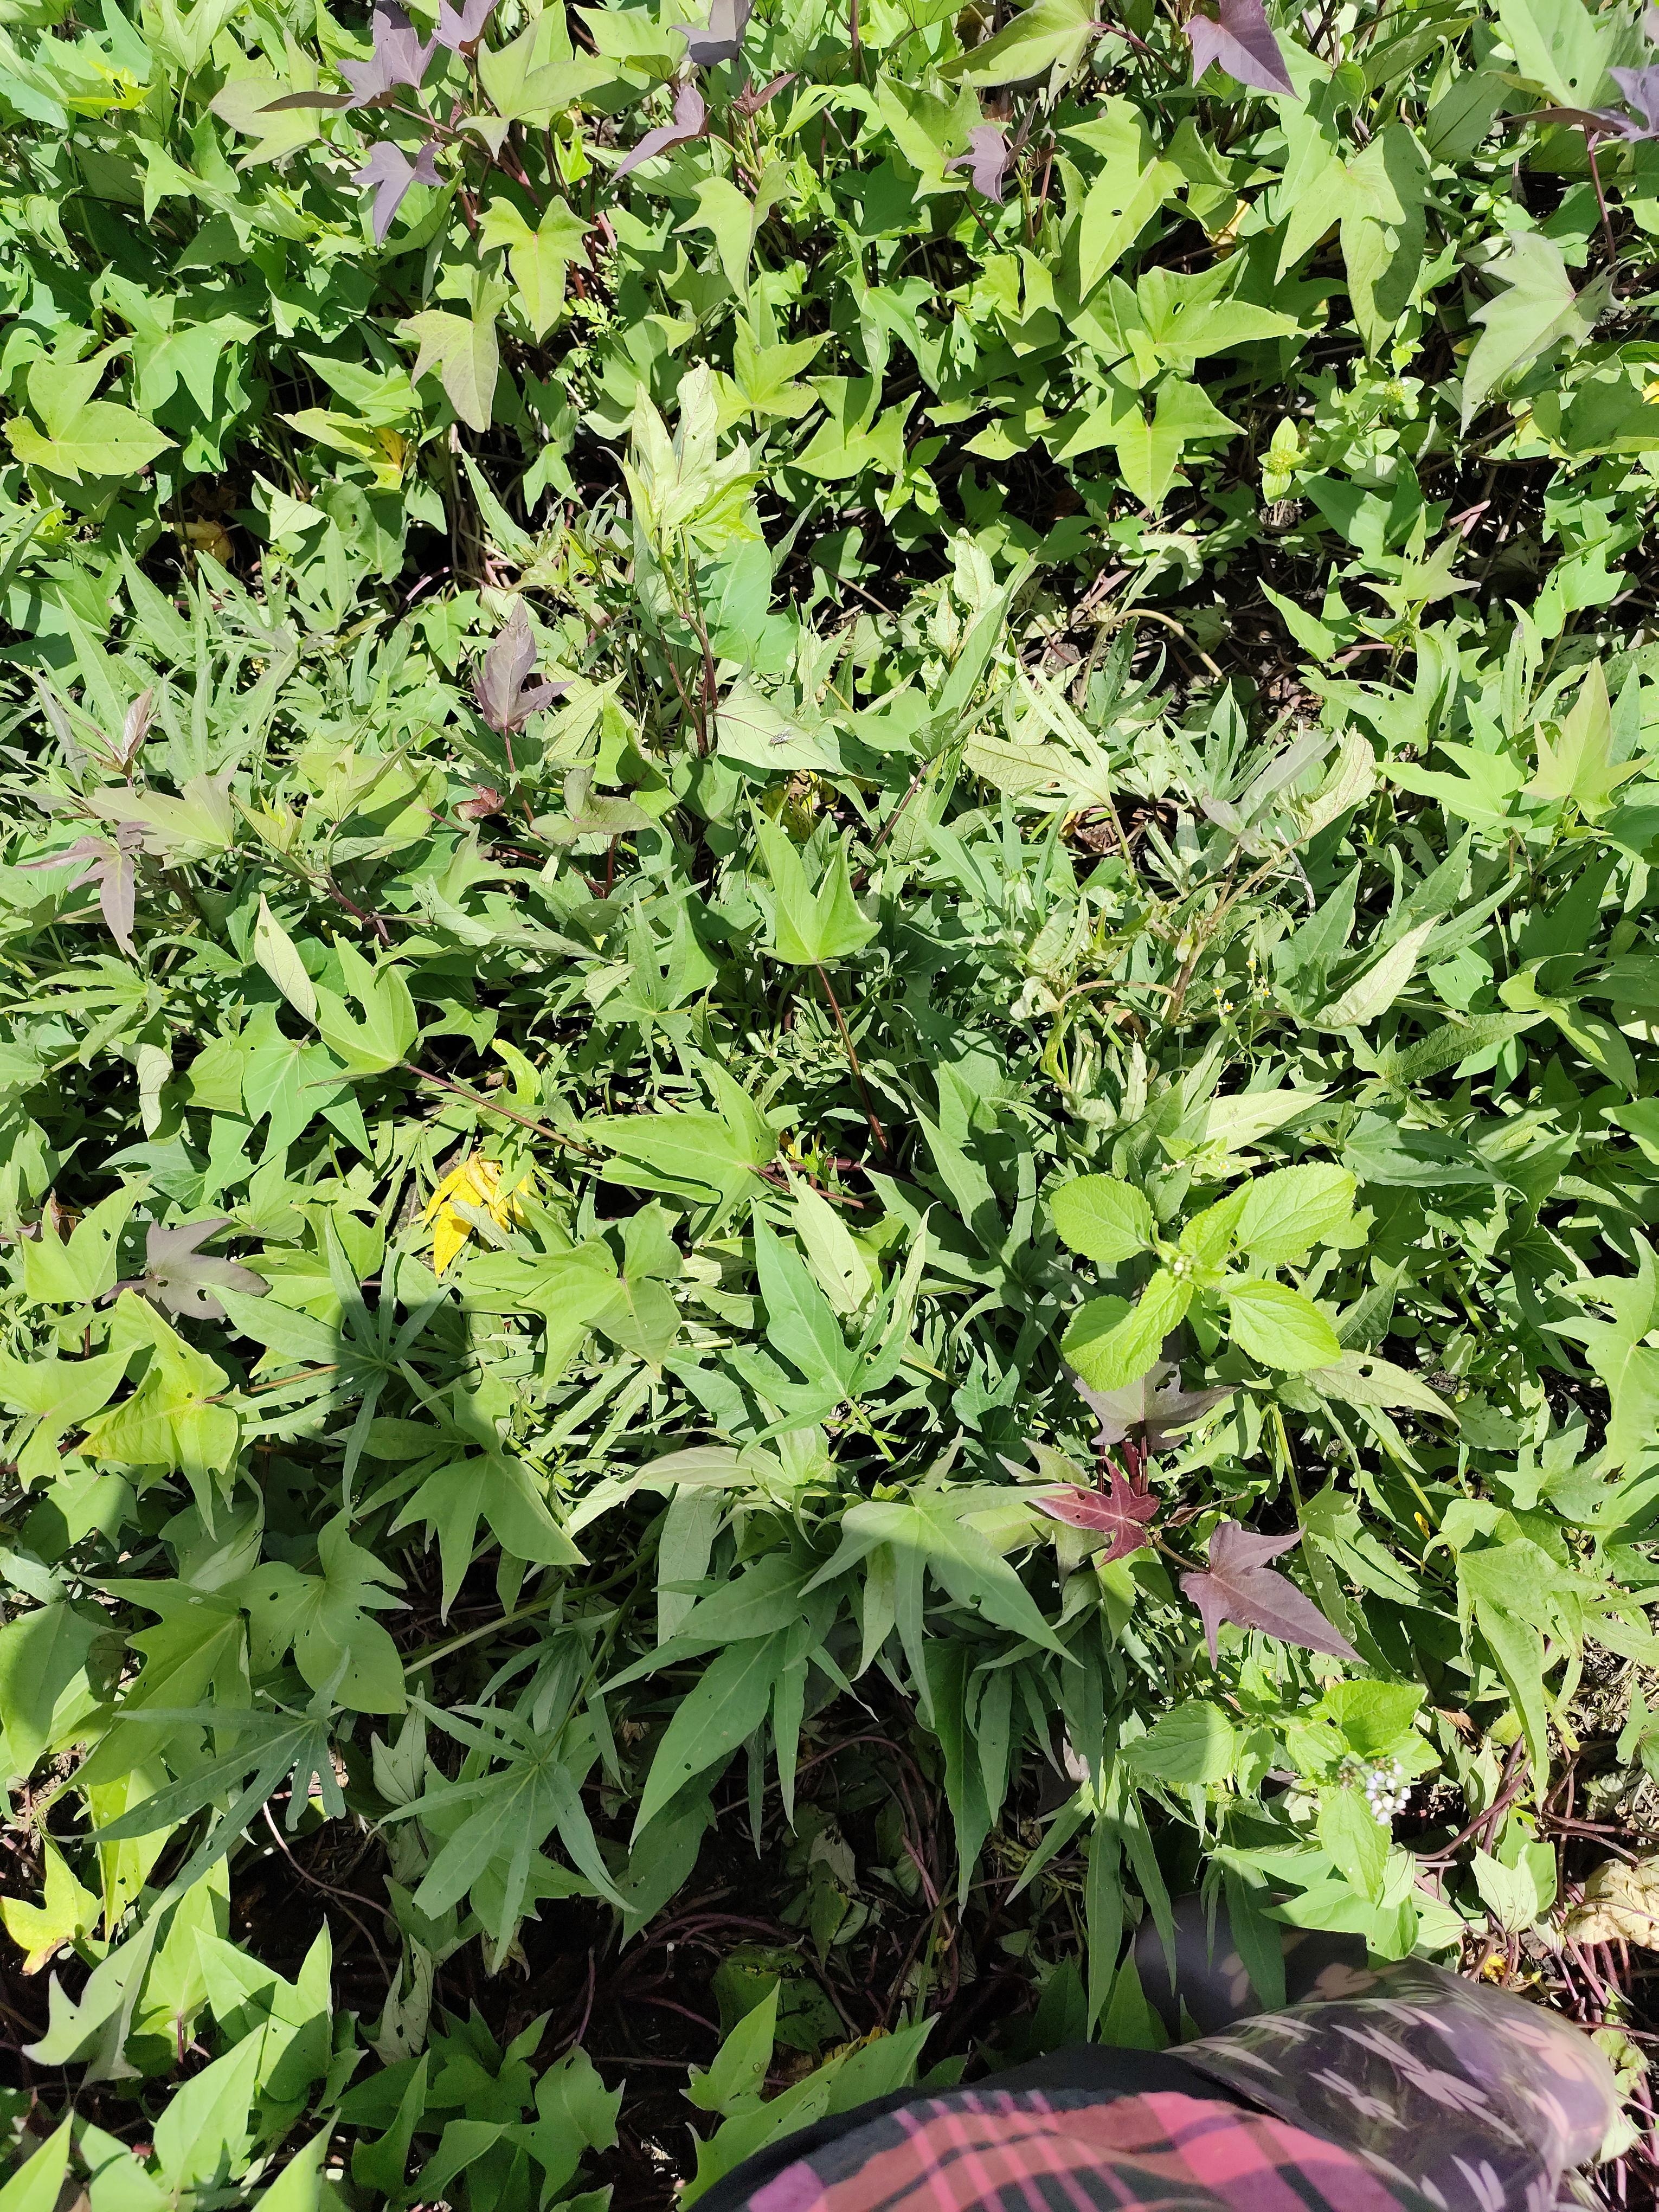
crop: sweet potato
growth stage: vegetative
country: Tanzania
